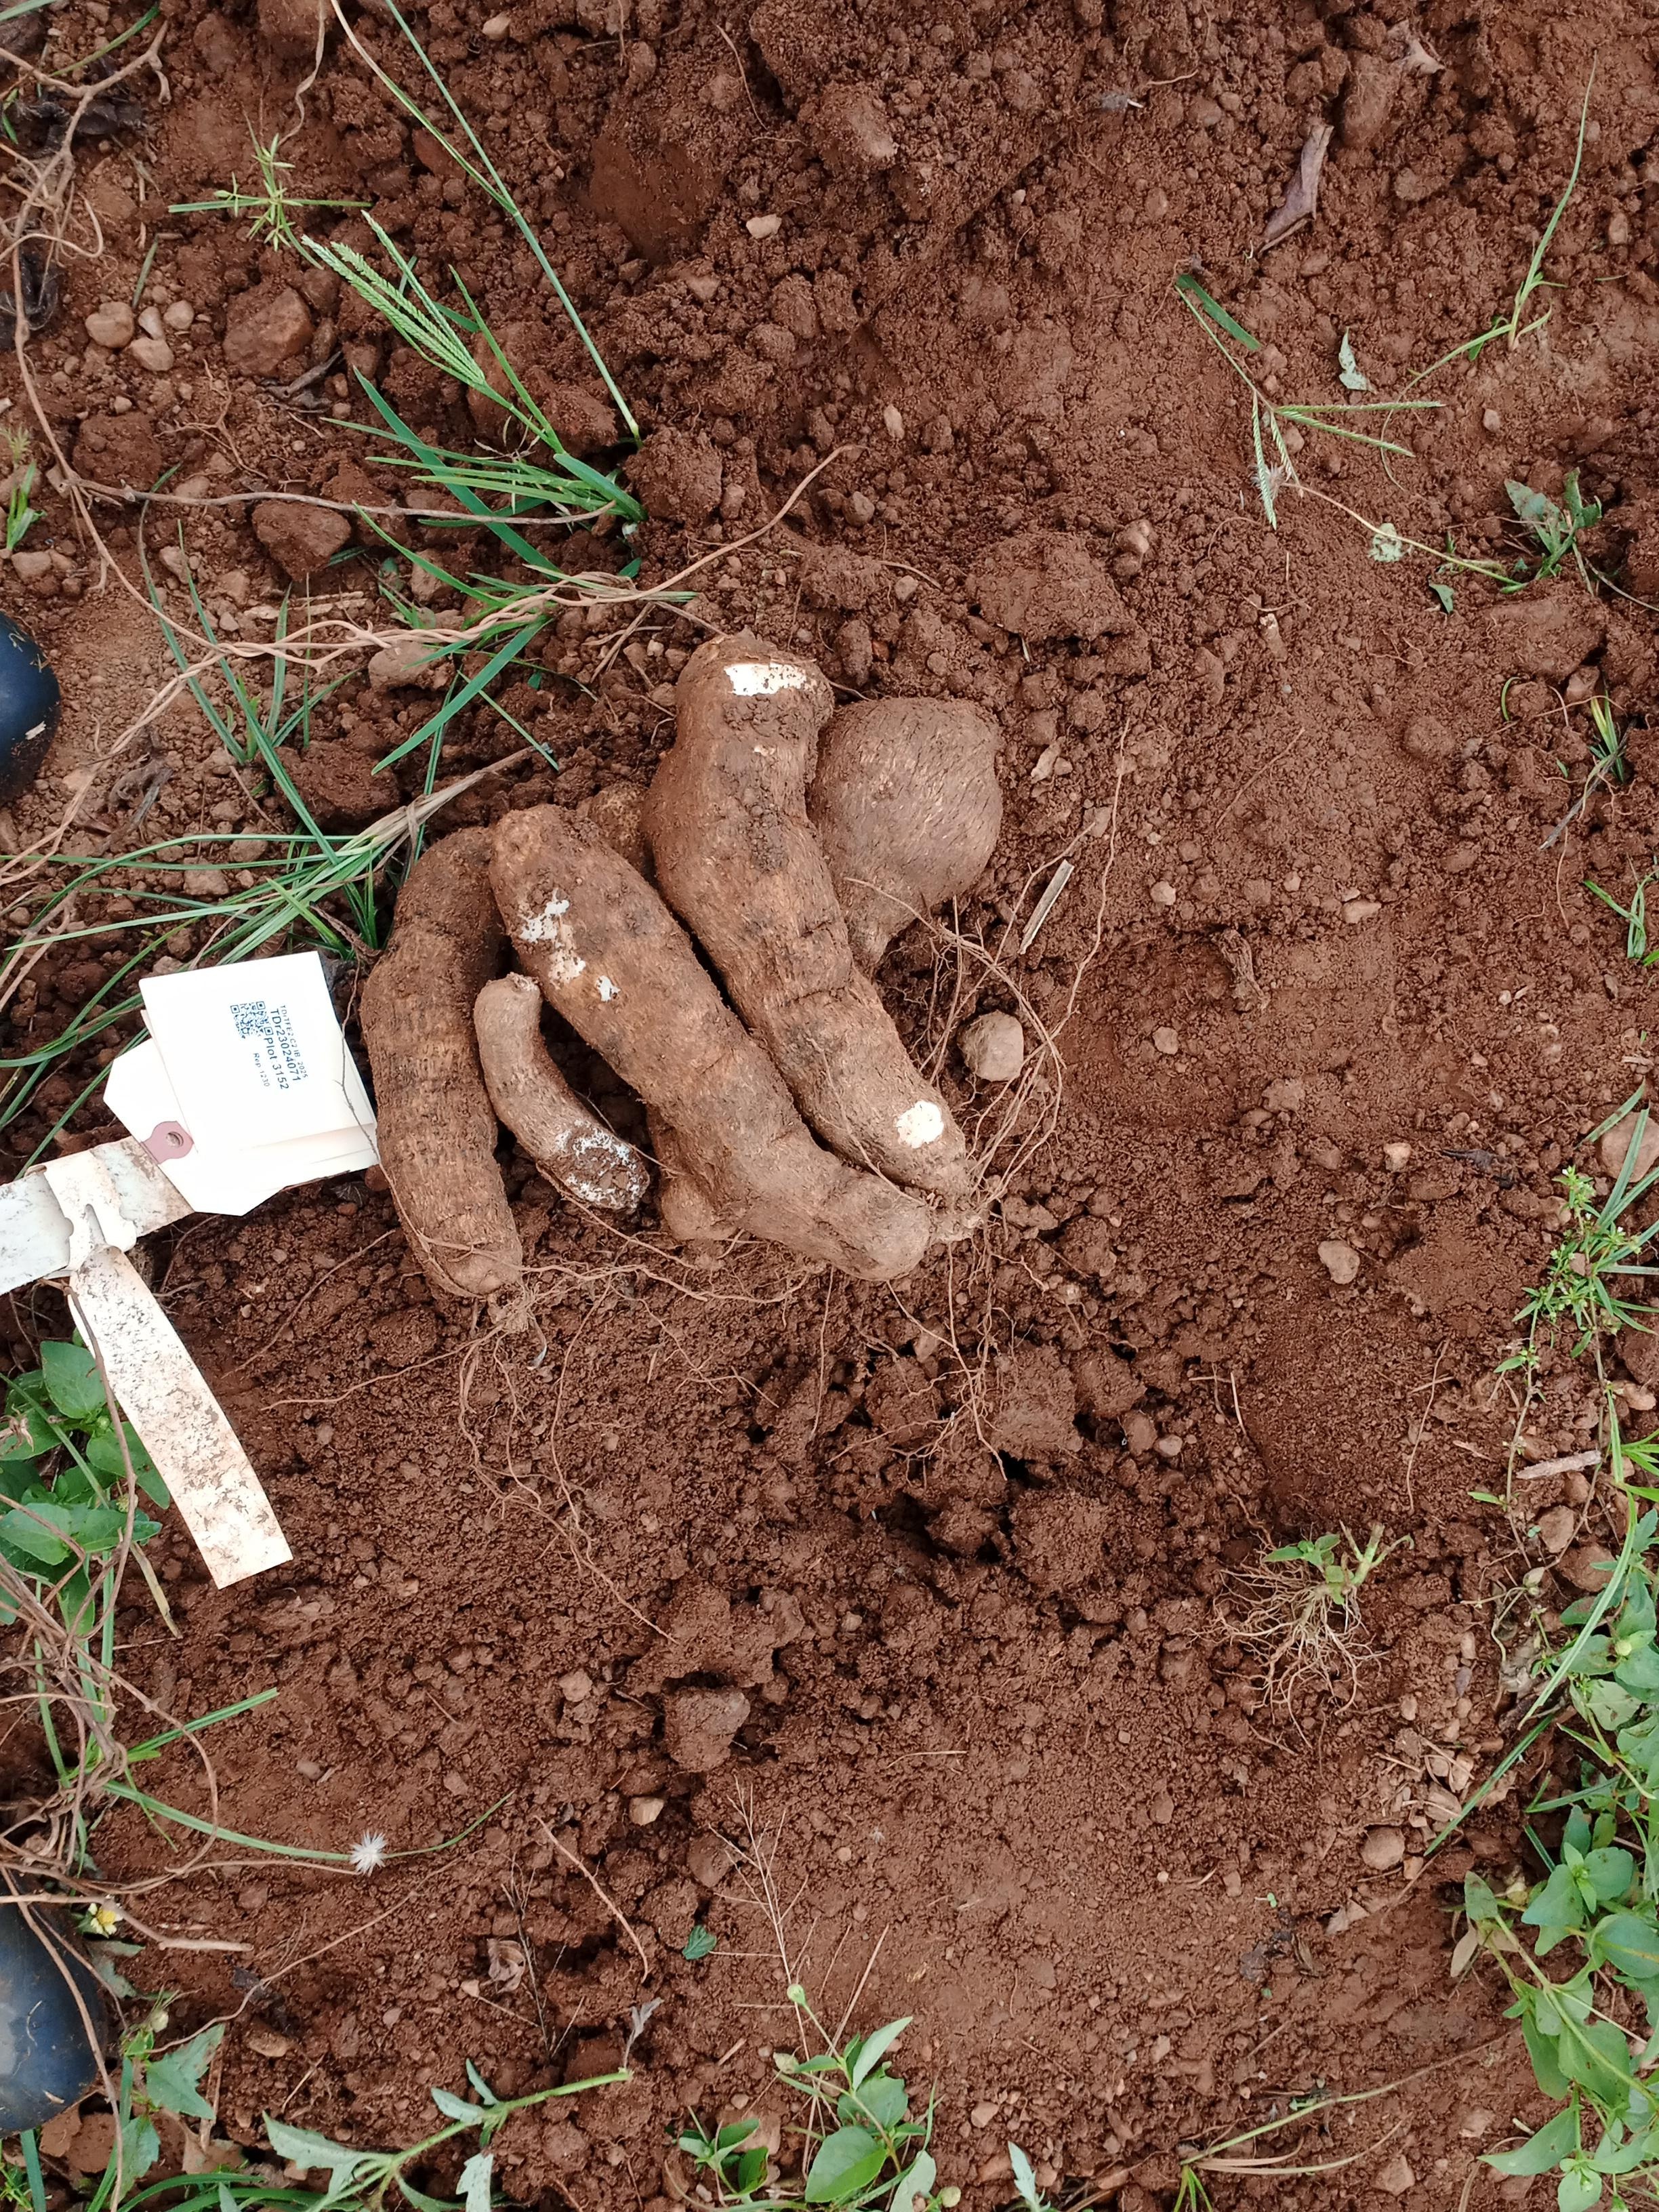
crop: yam
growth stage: harvest
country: Nigeria
